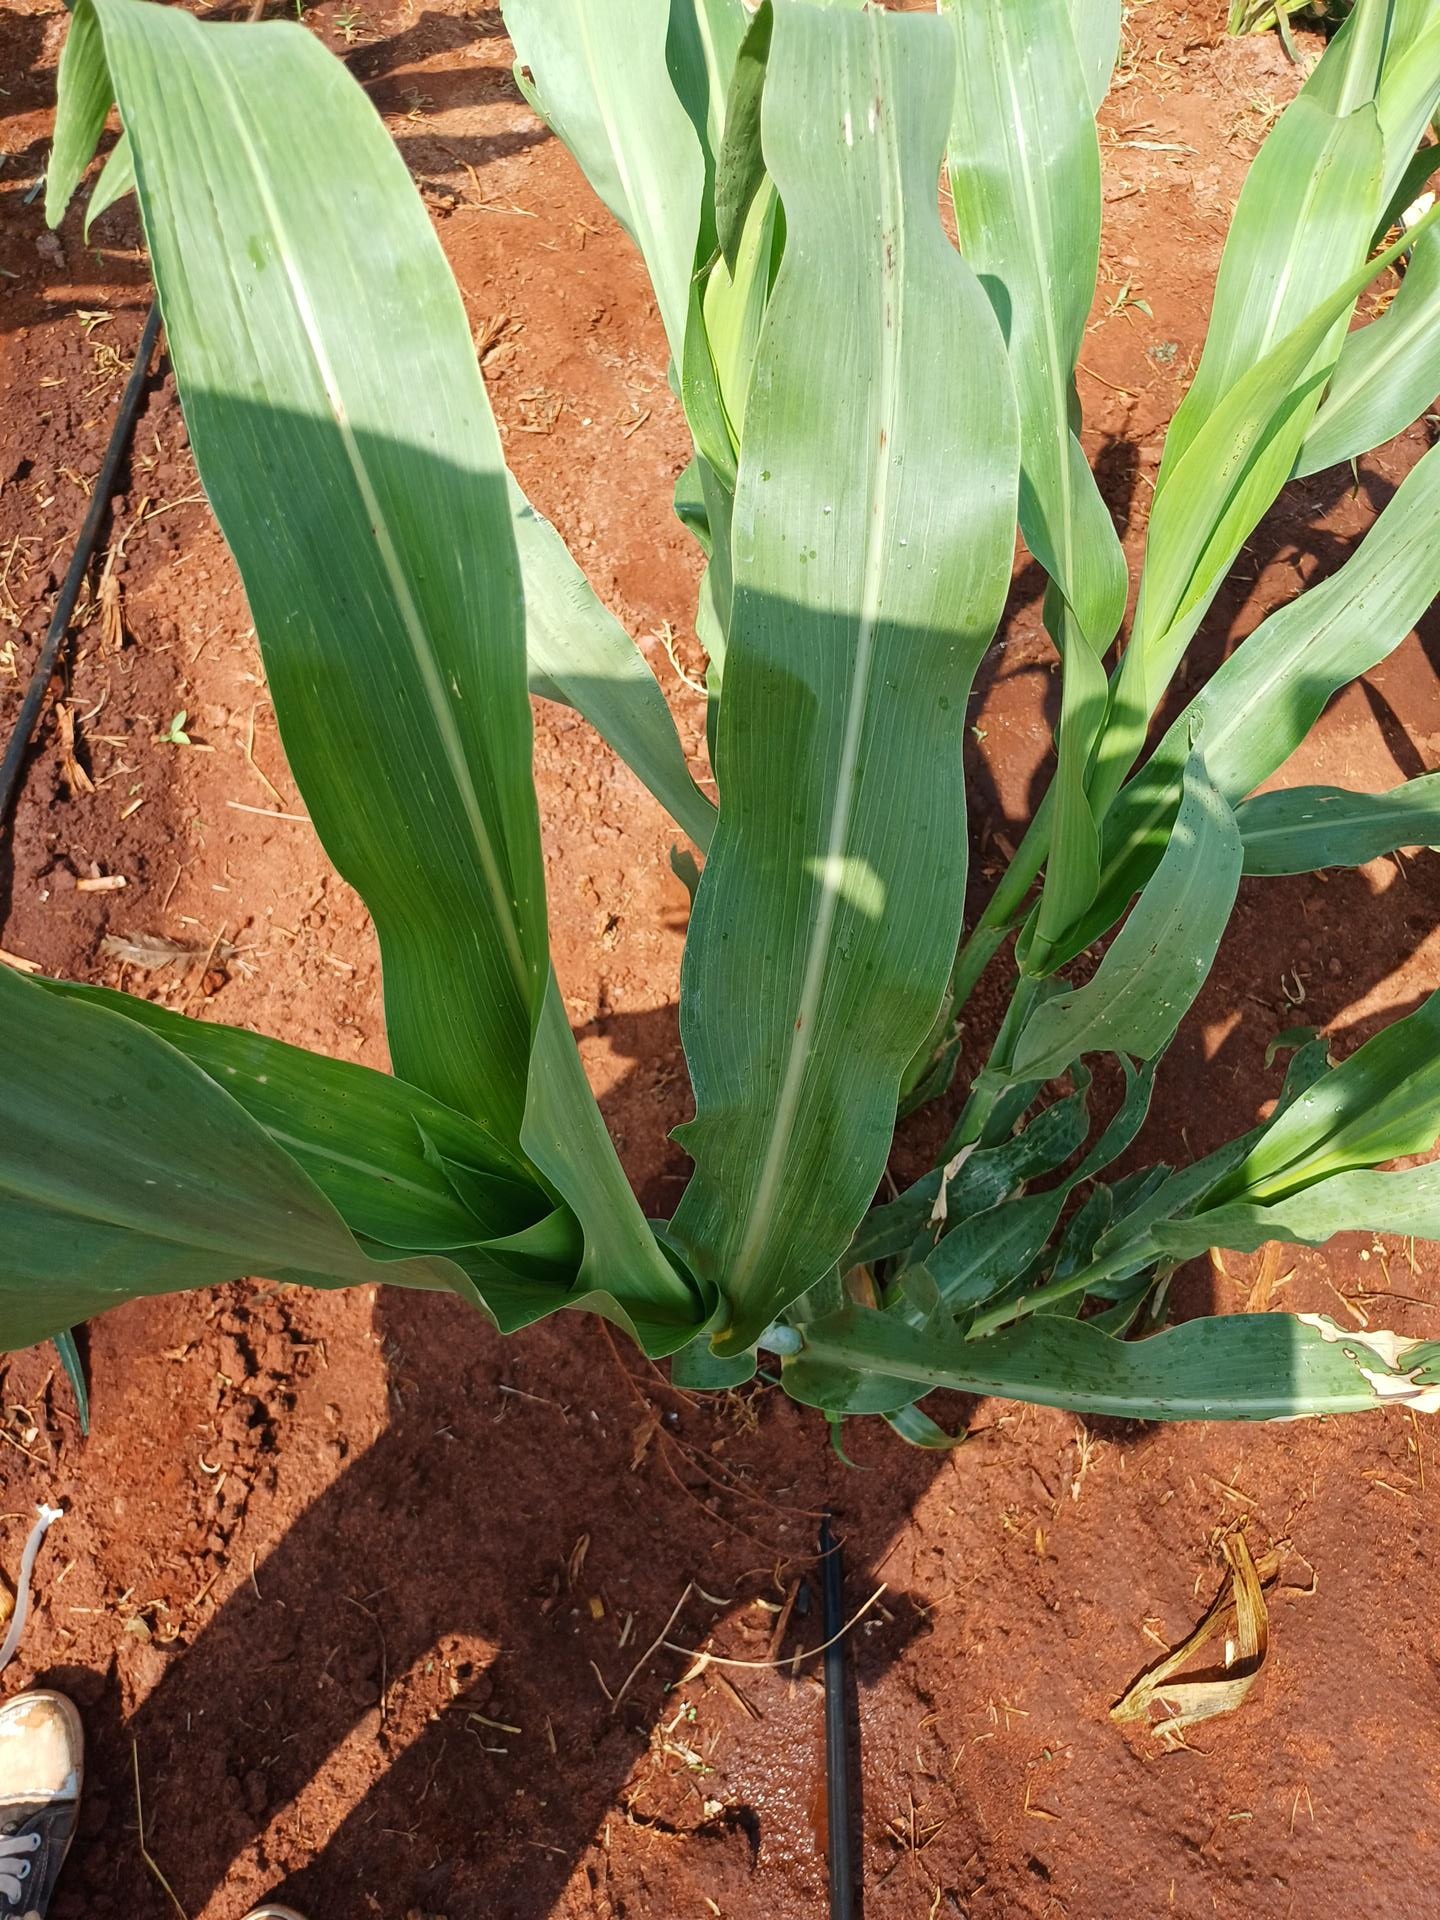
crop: sorghum
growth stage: vegetative
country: Kenya
